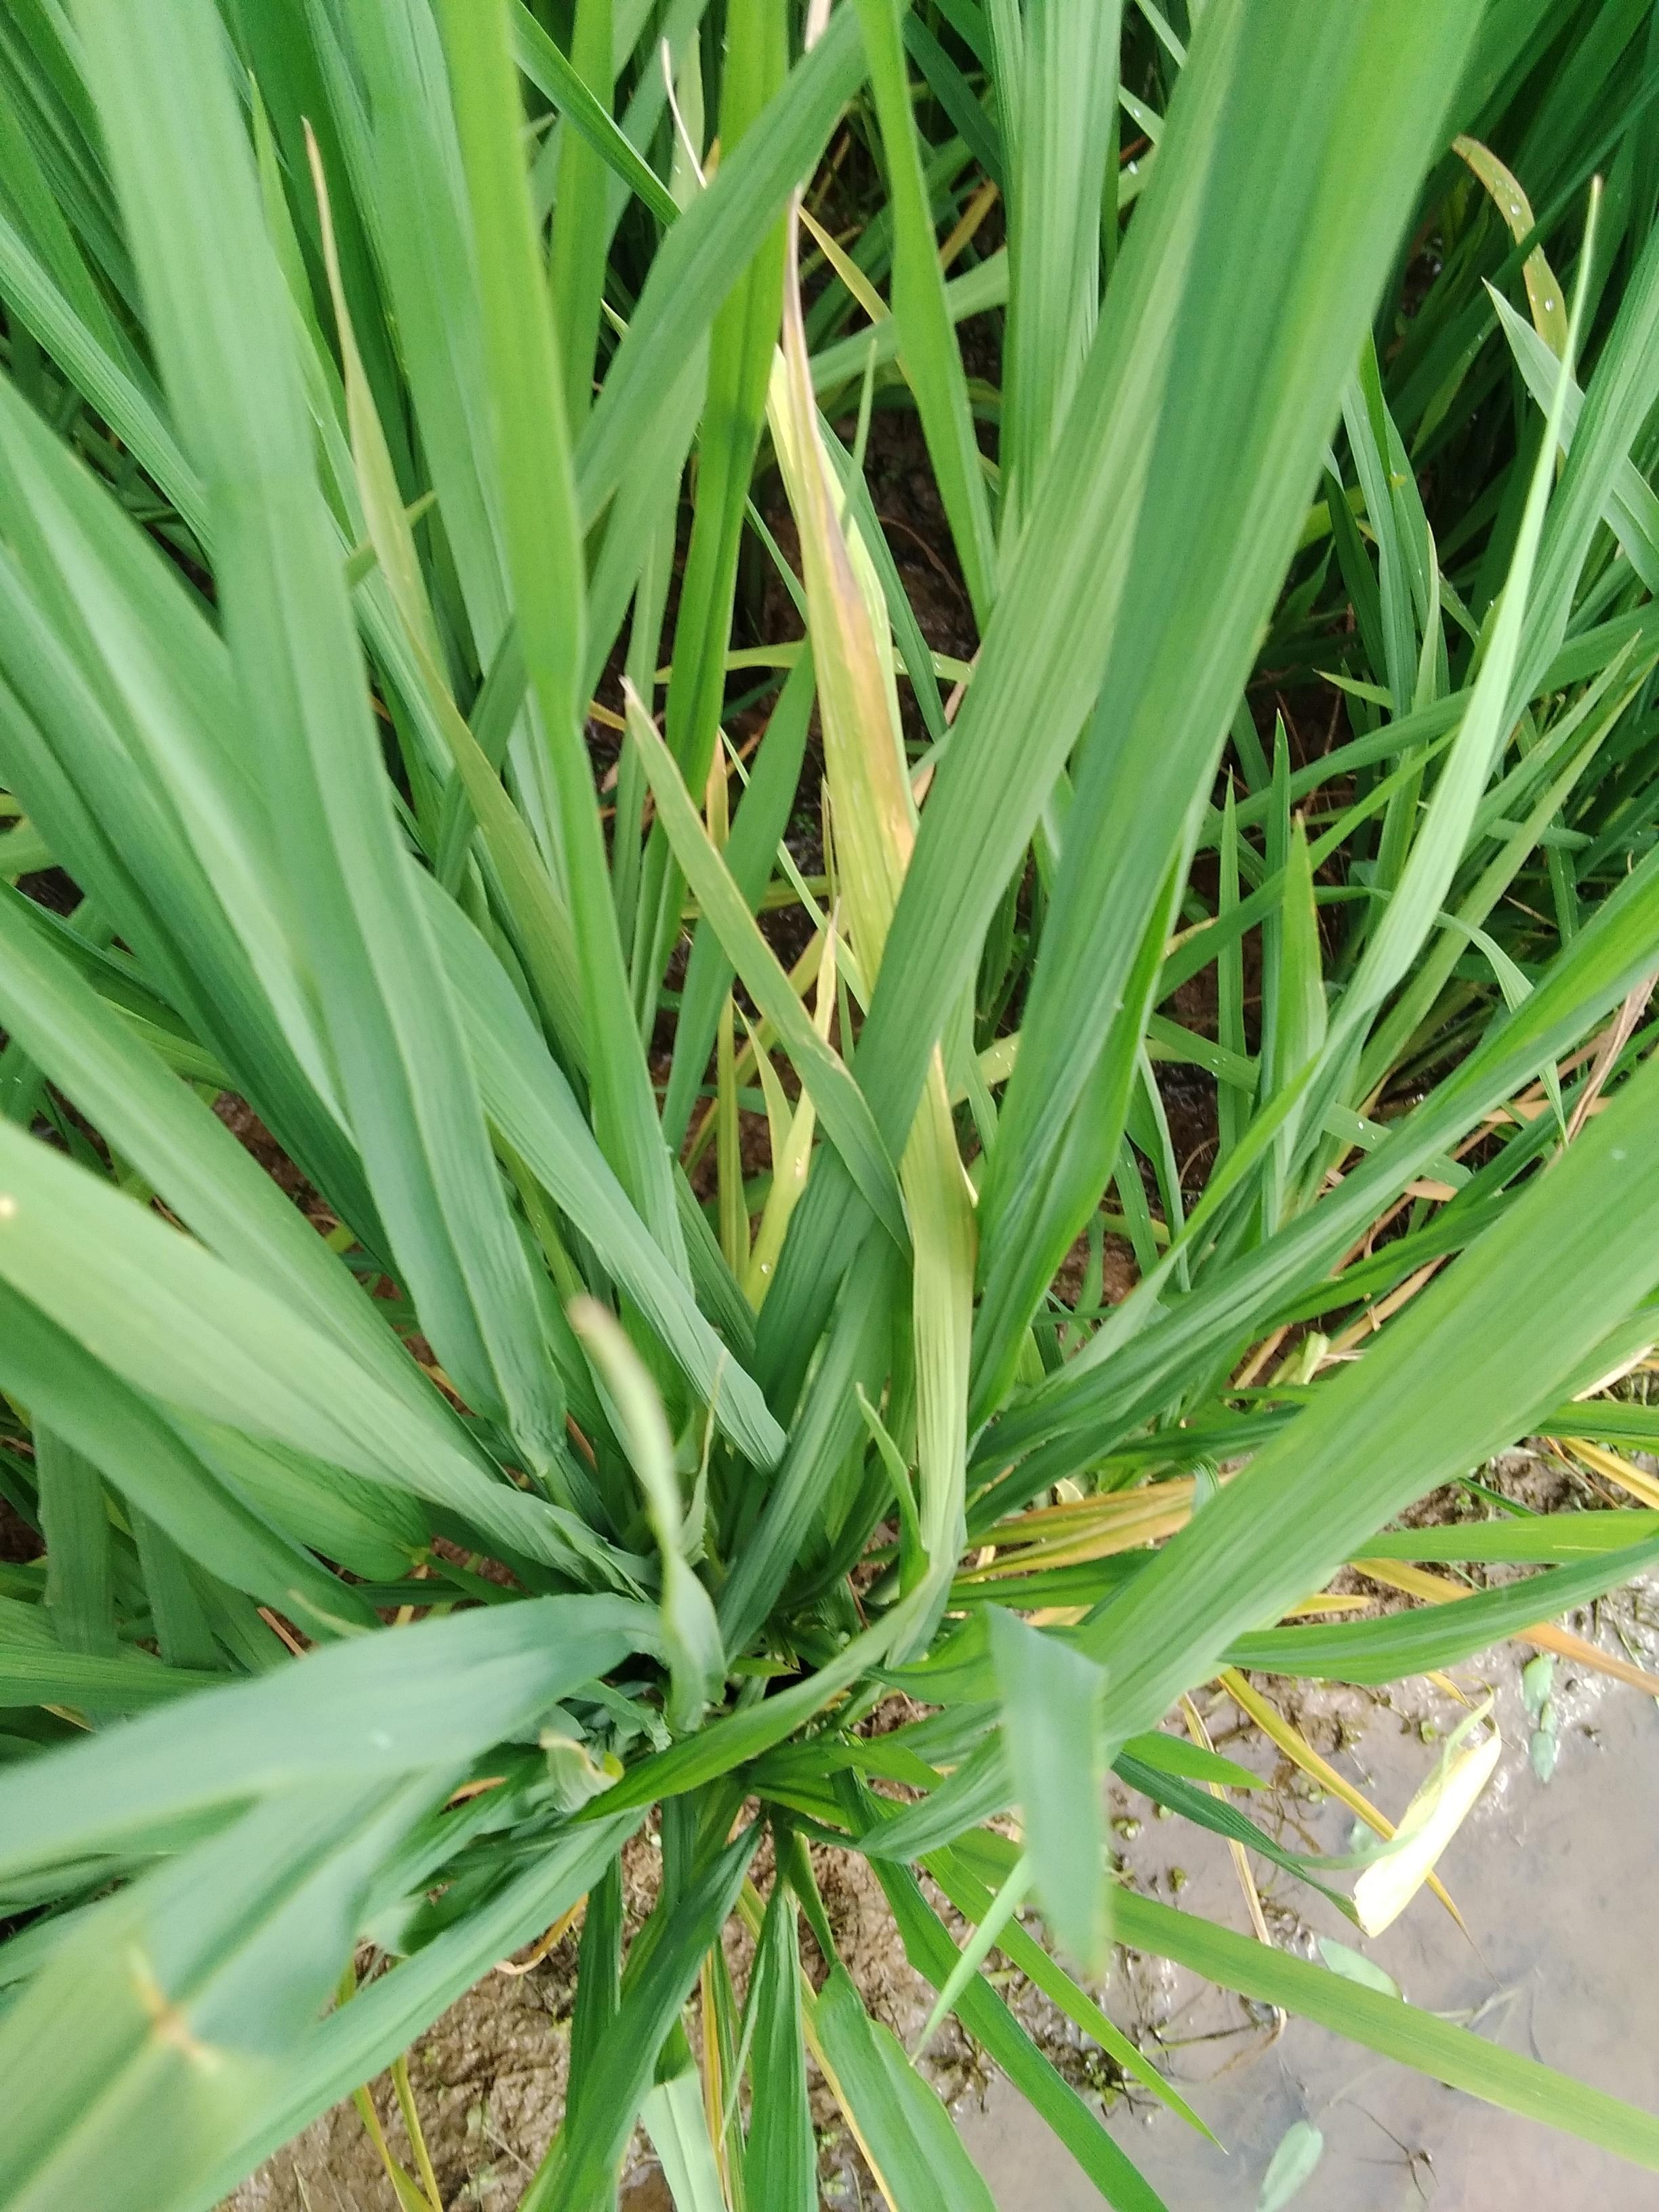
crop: rice
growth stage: booting
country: Nigeria
